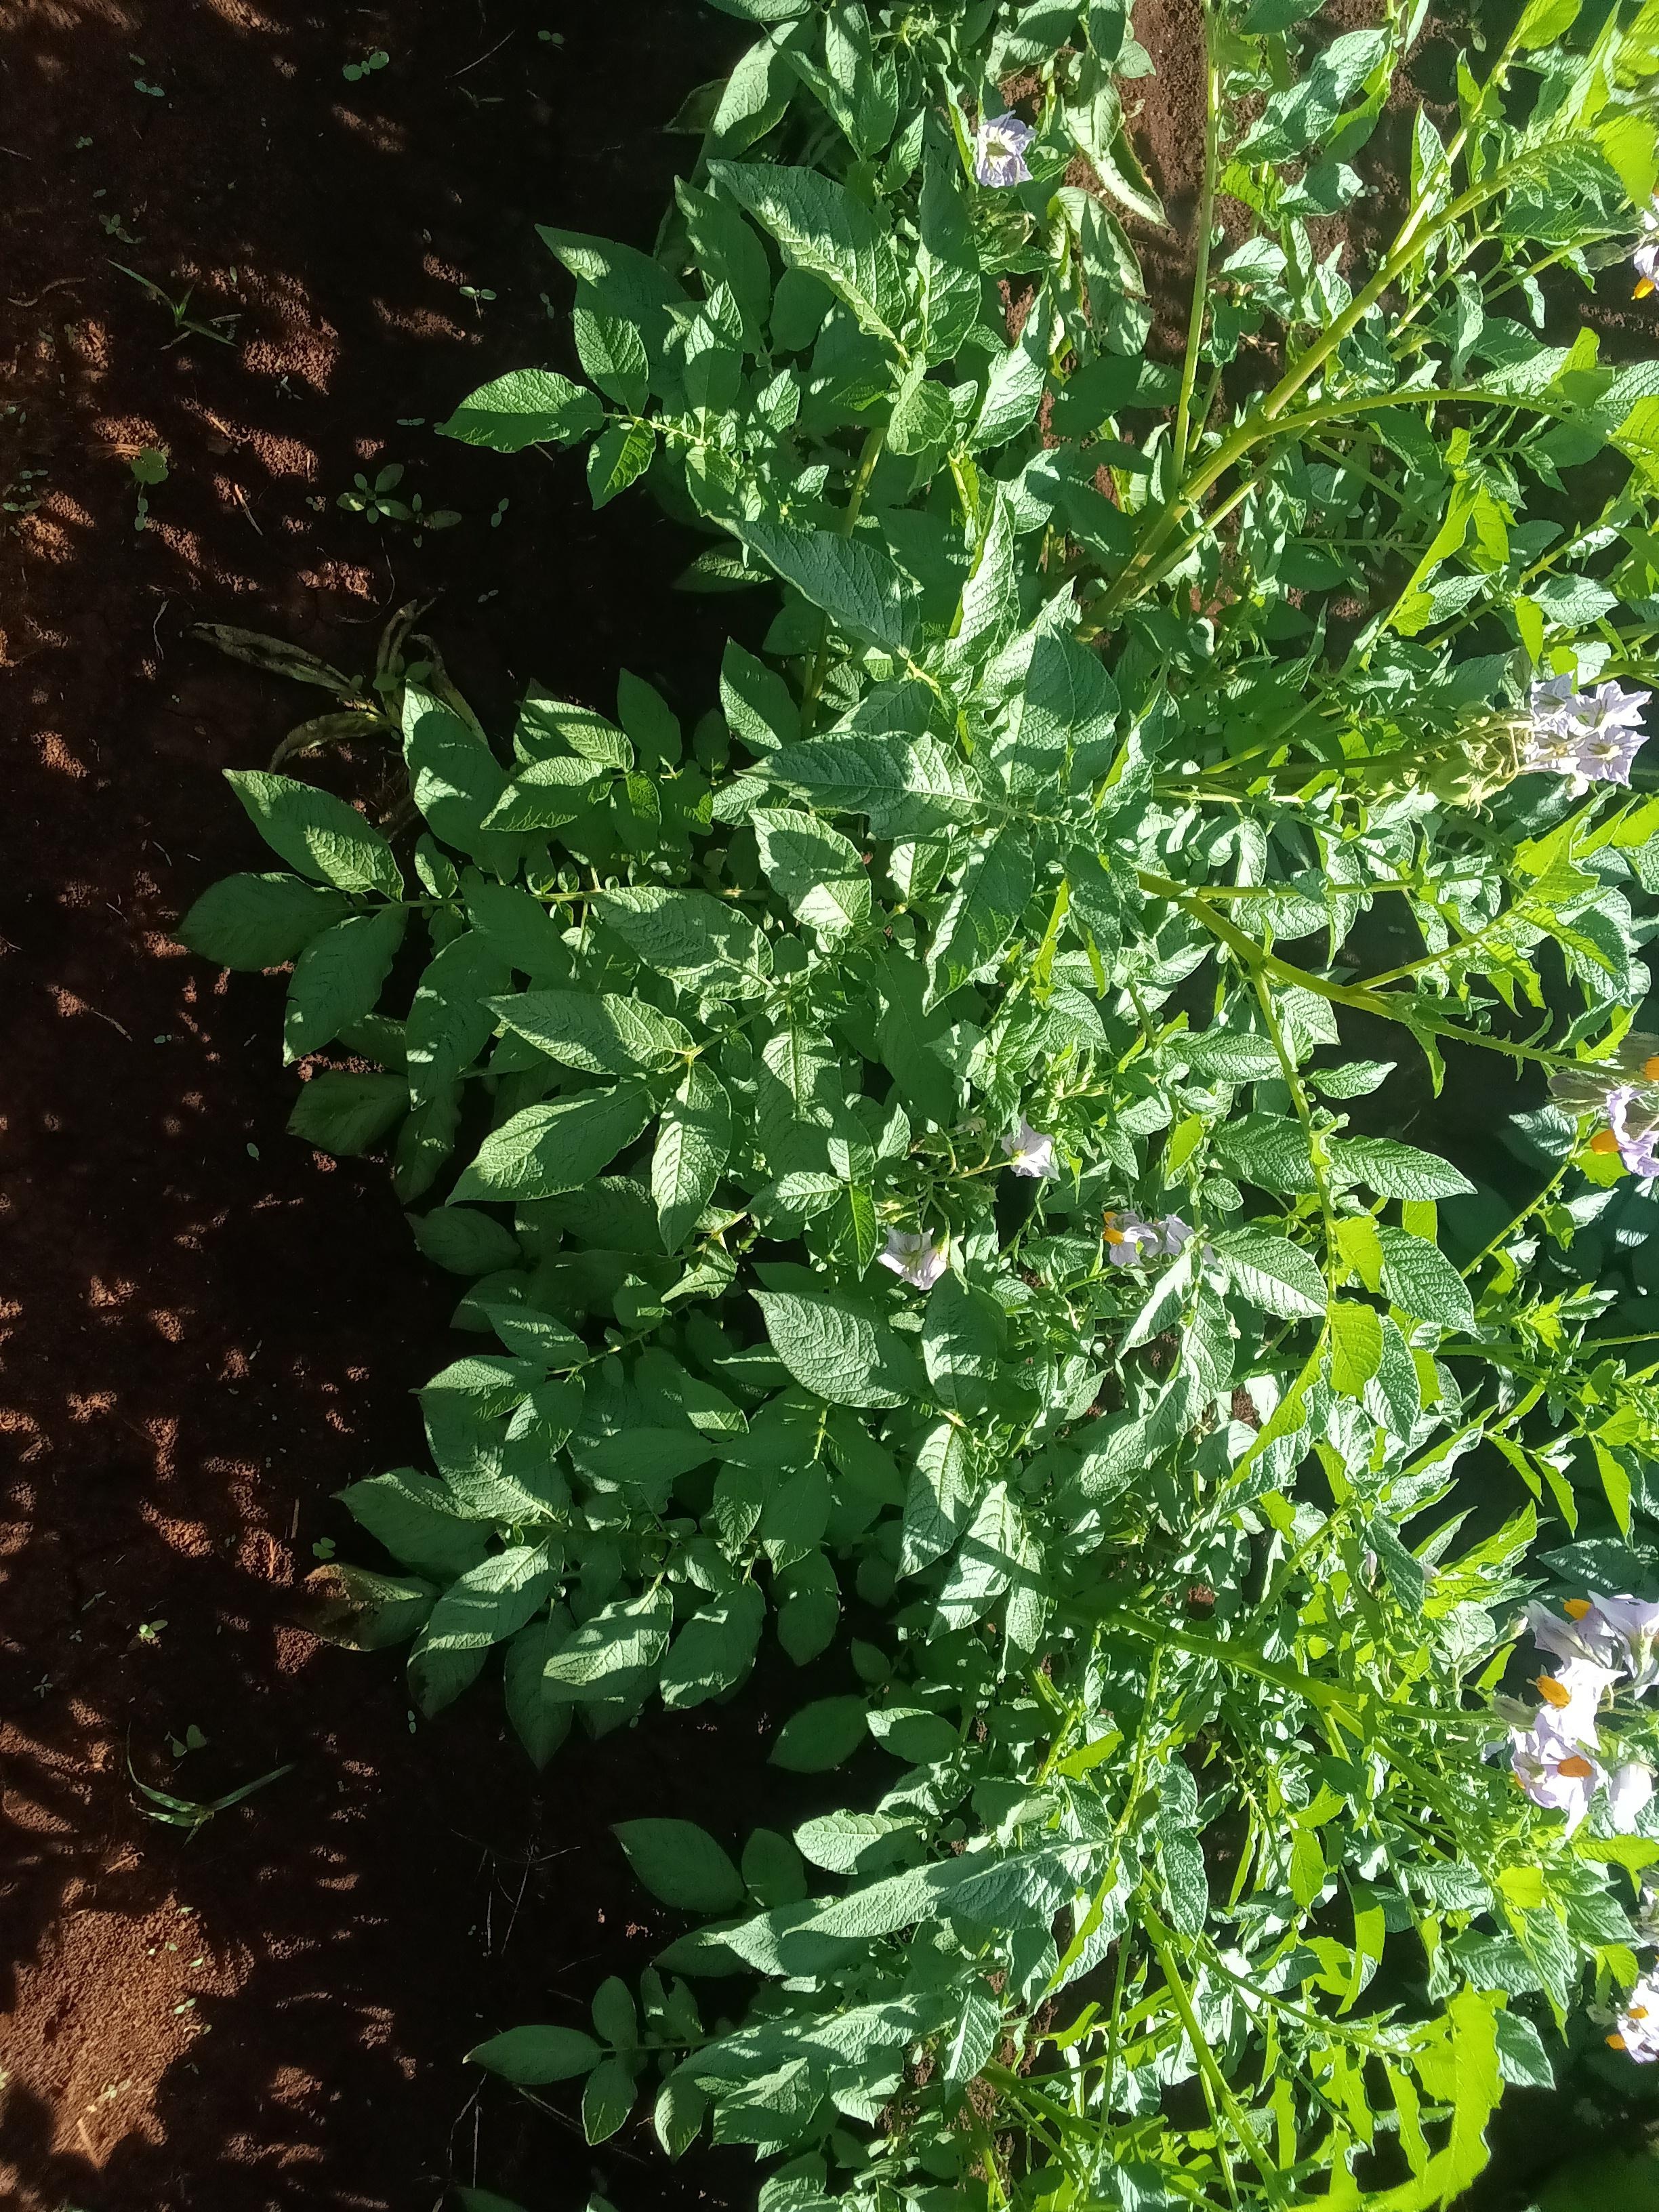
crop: potato
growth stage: flowering
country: Kenya
